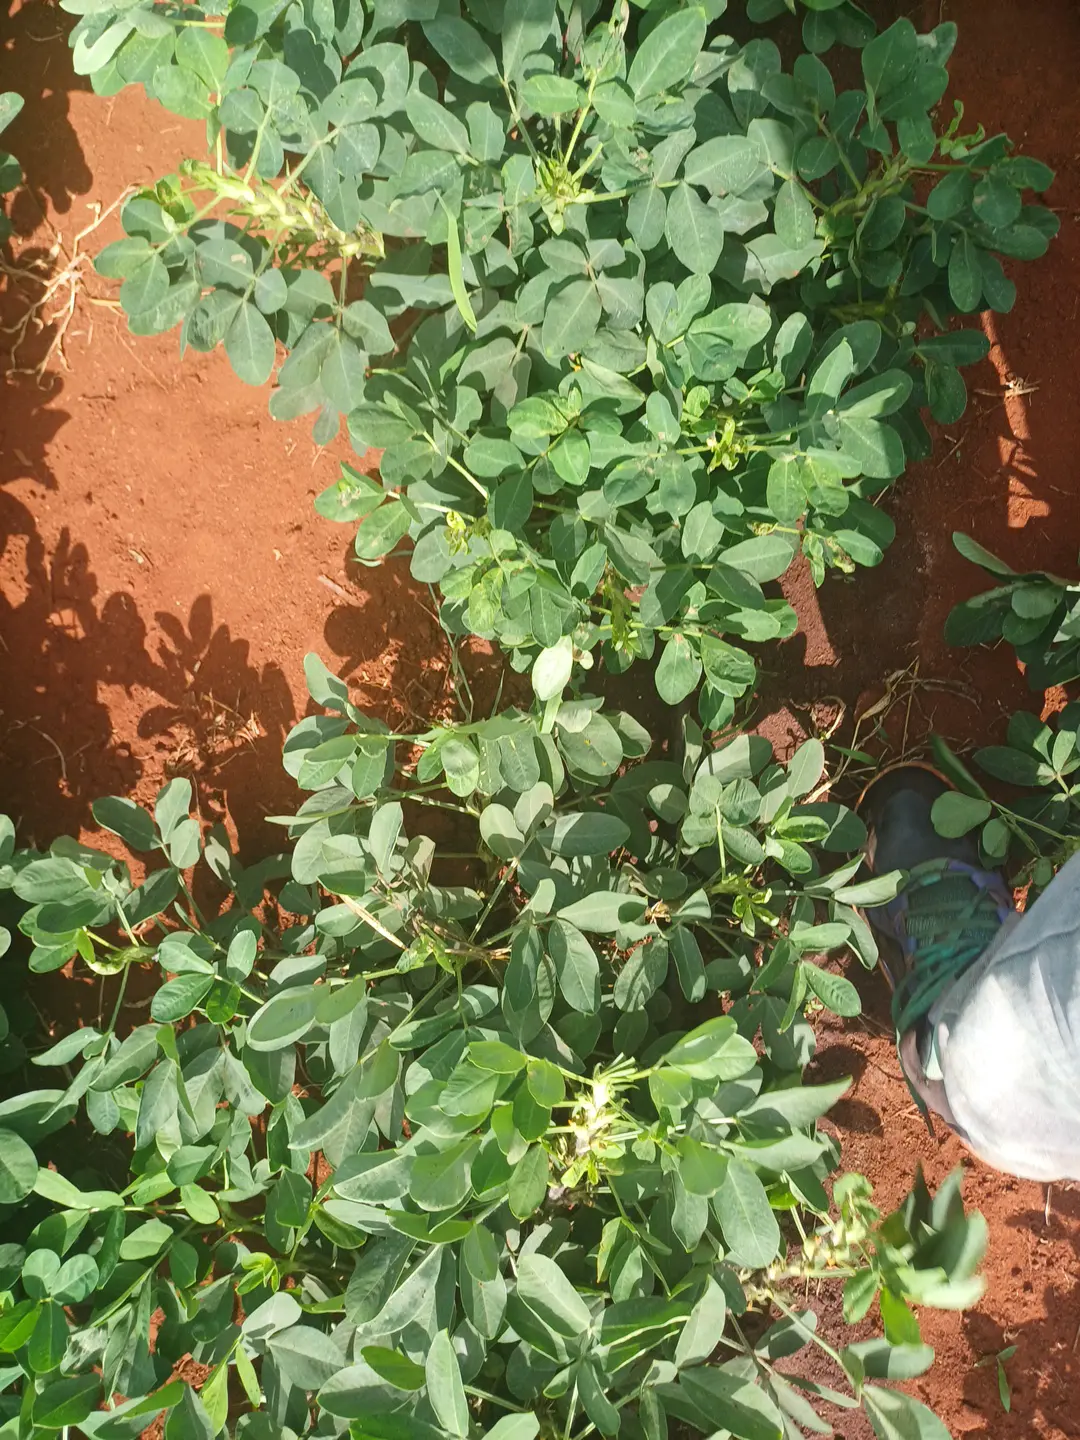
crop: groundnut
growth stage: pegging
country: Kenya
